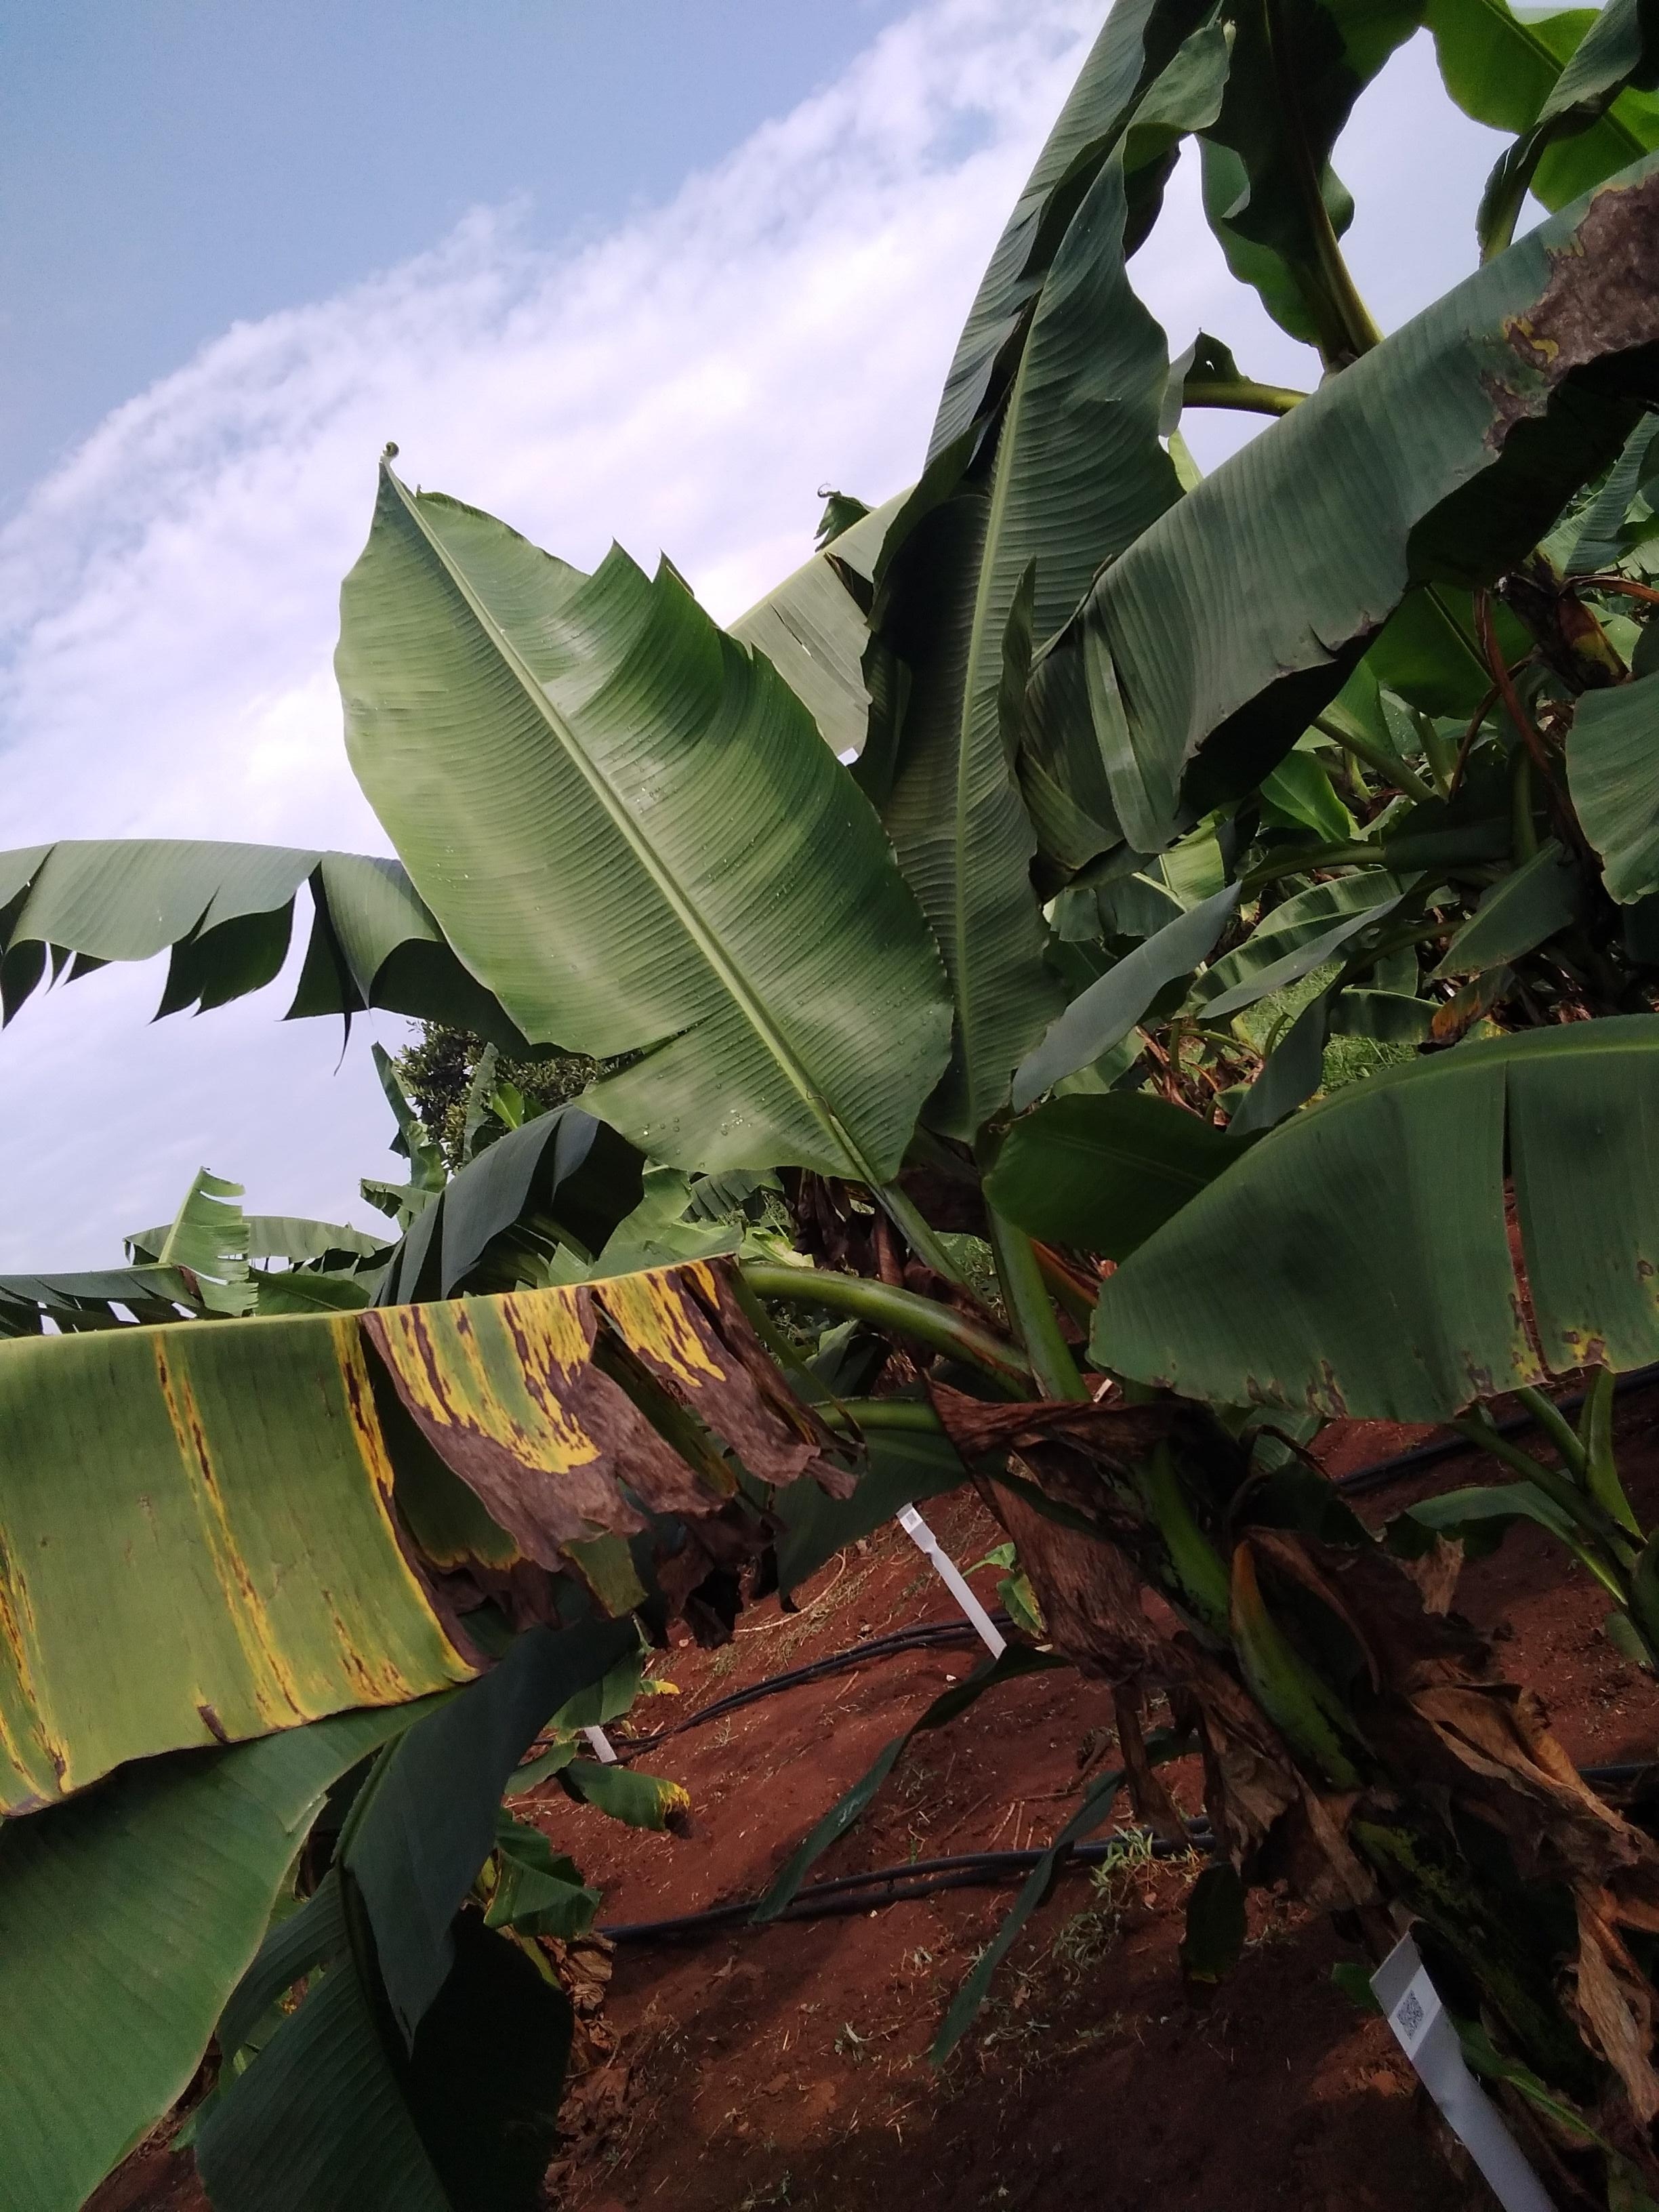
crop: banana
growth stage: vegetative
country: Uganda
